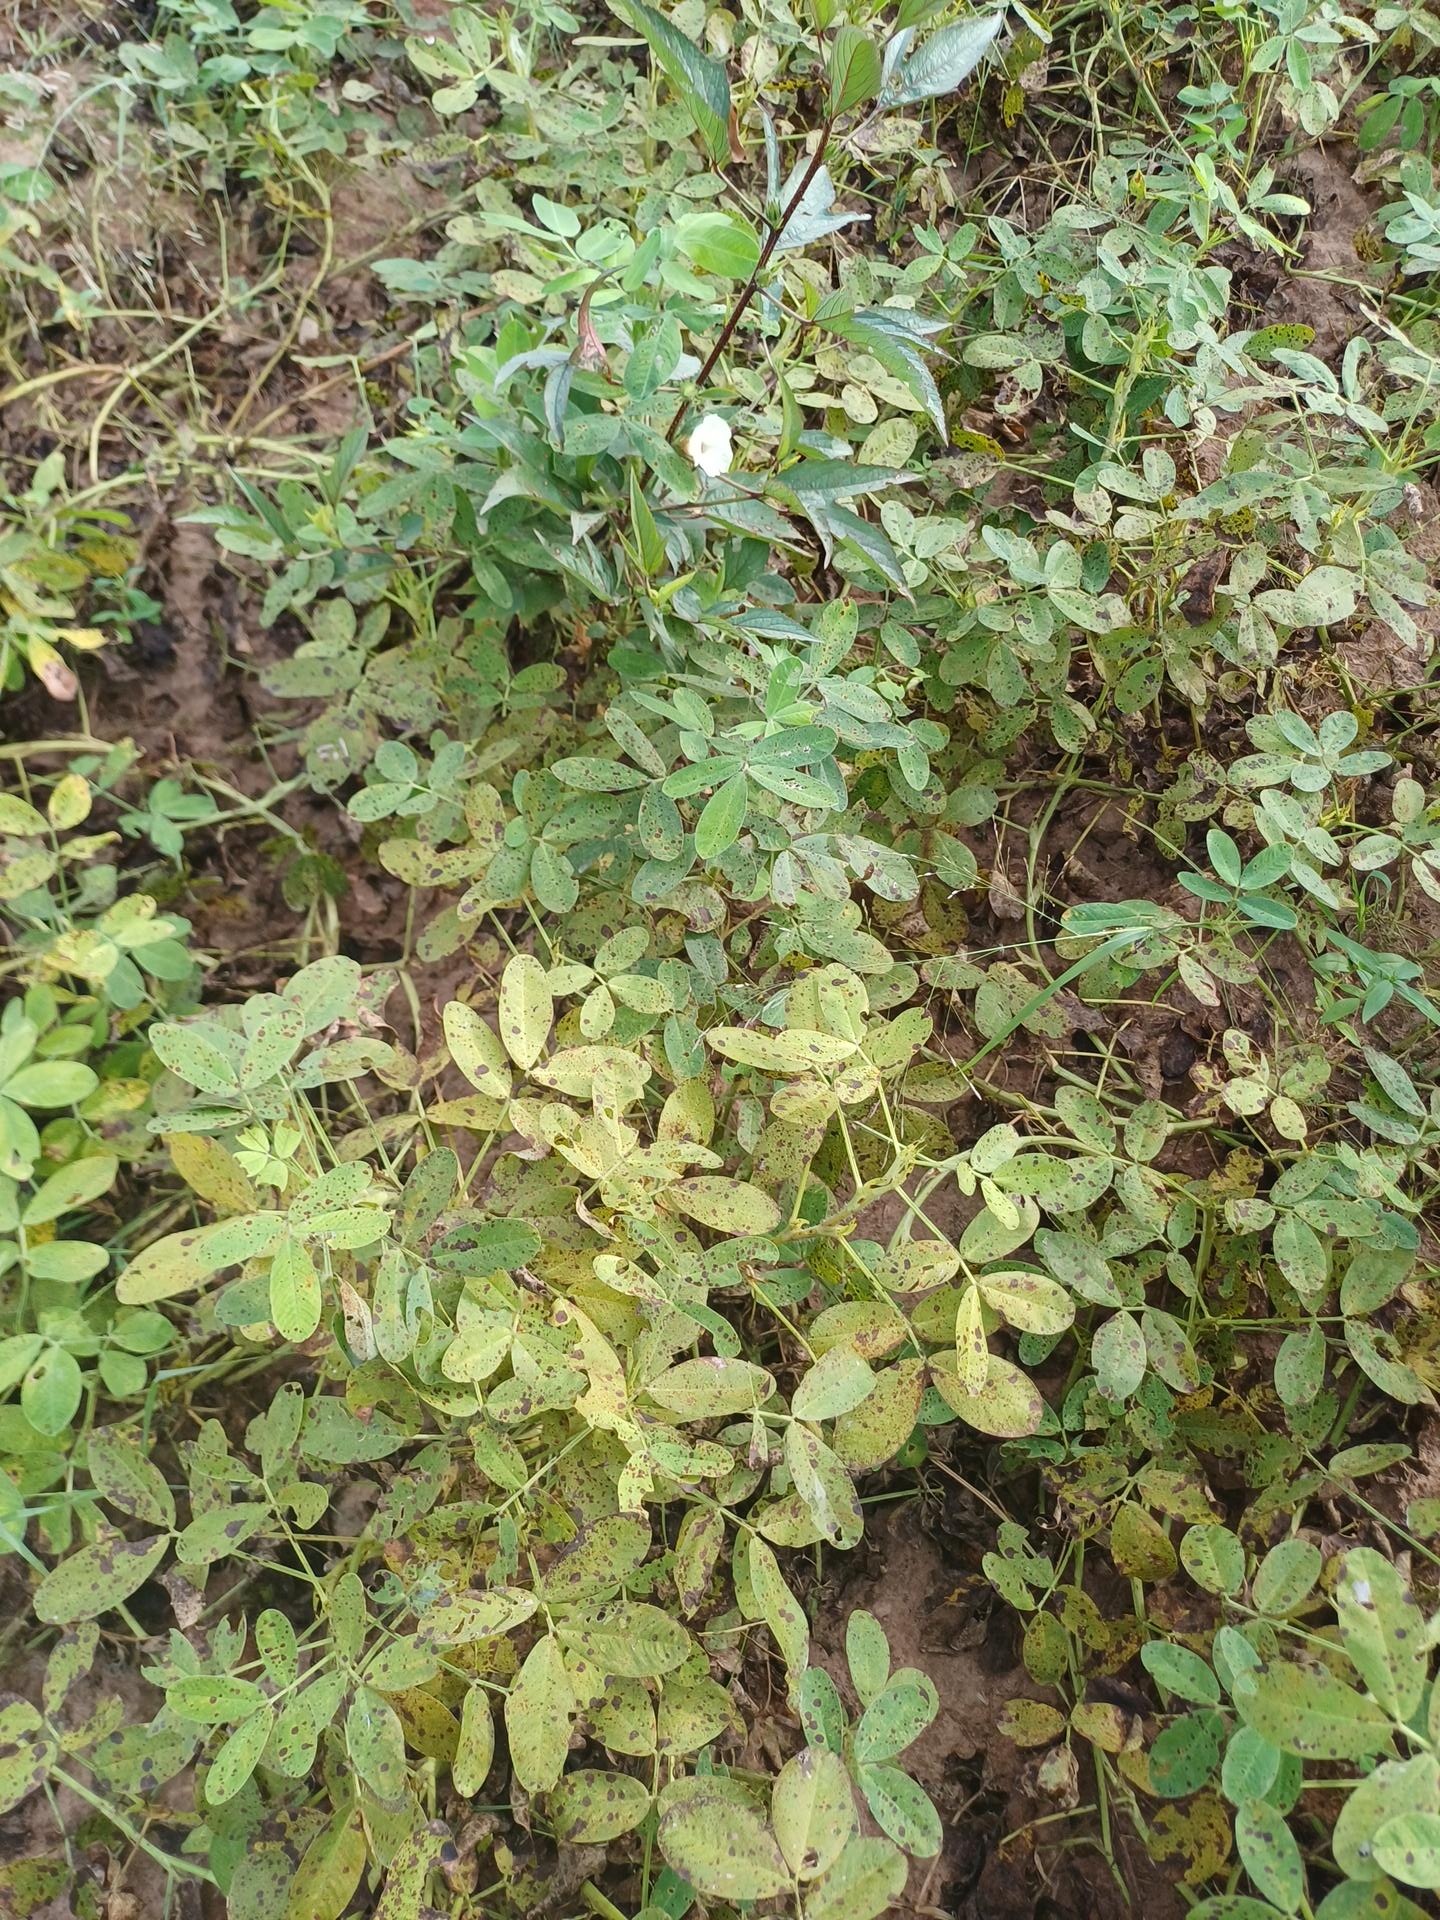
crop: groundnut
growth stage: flowering
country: Senegal
